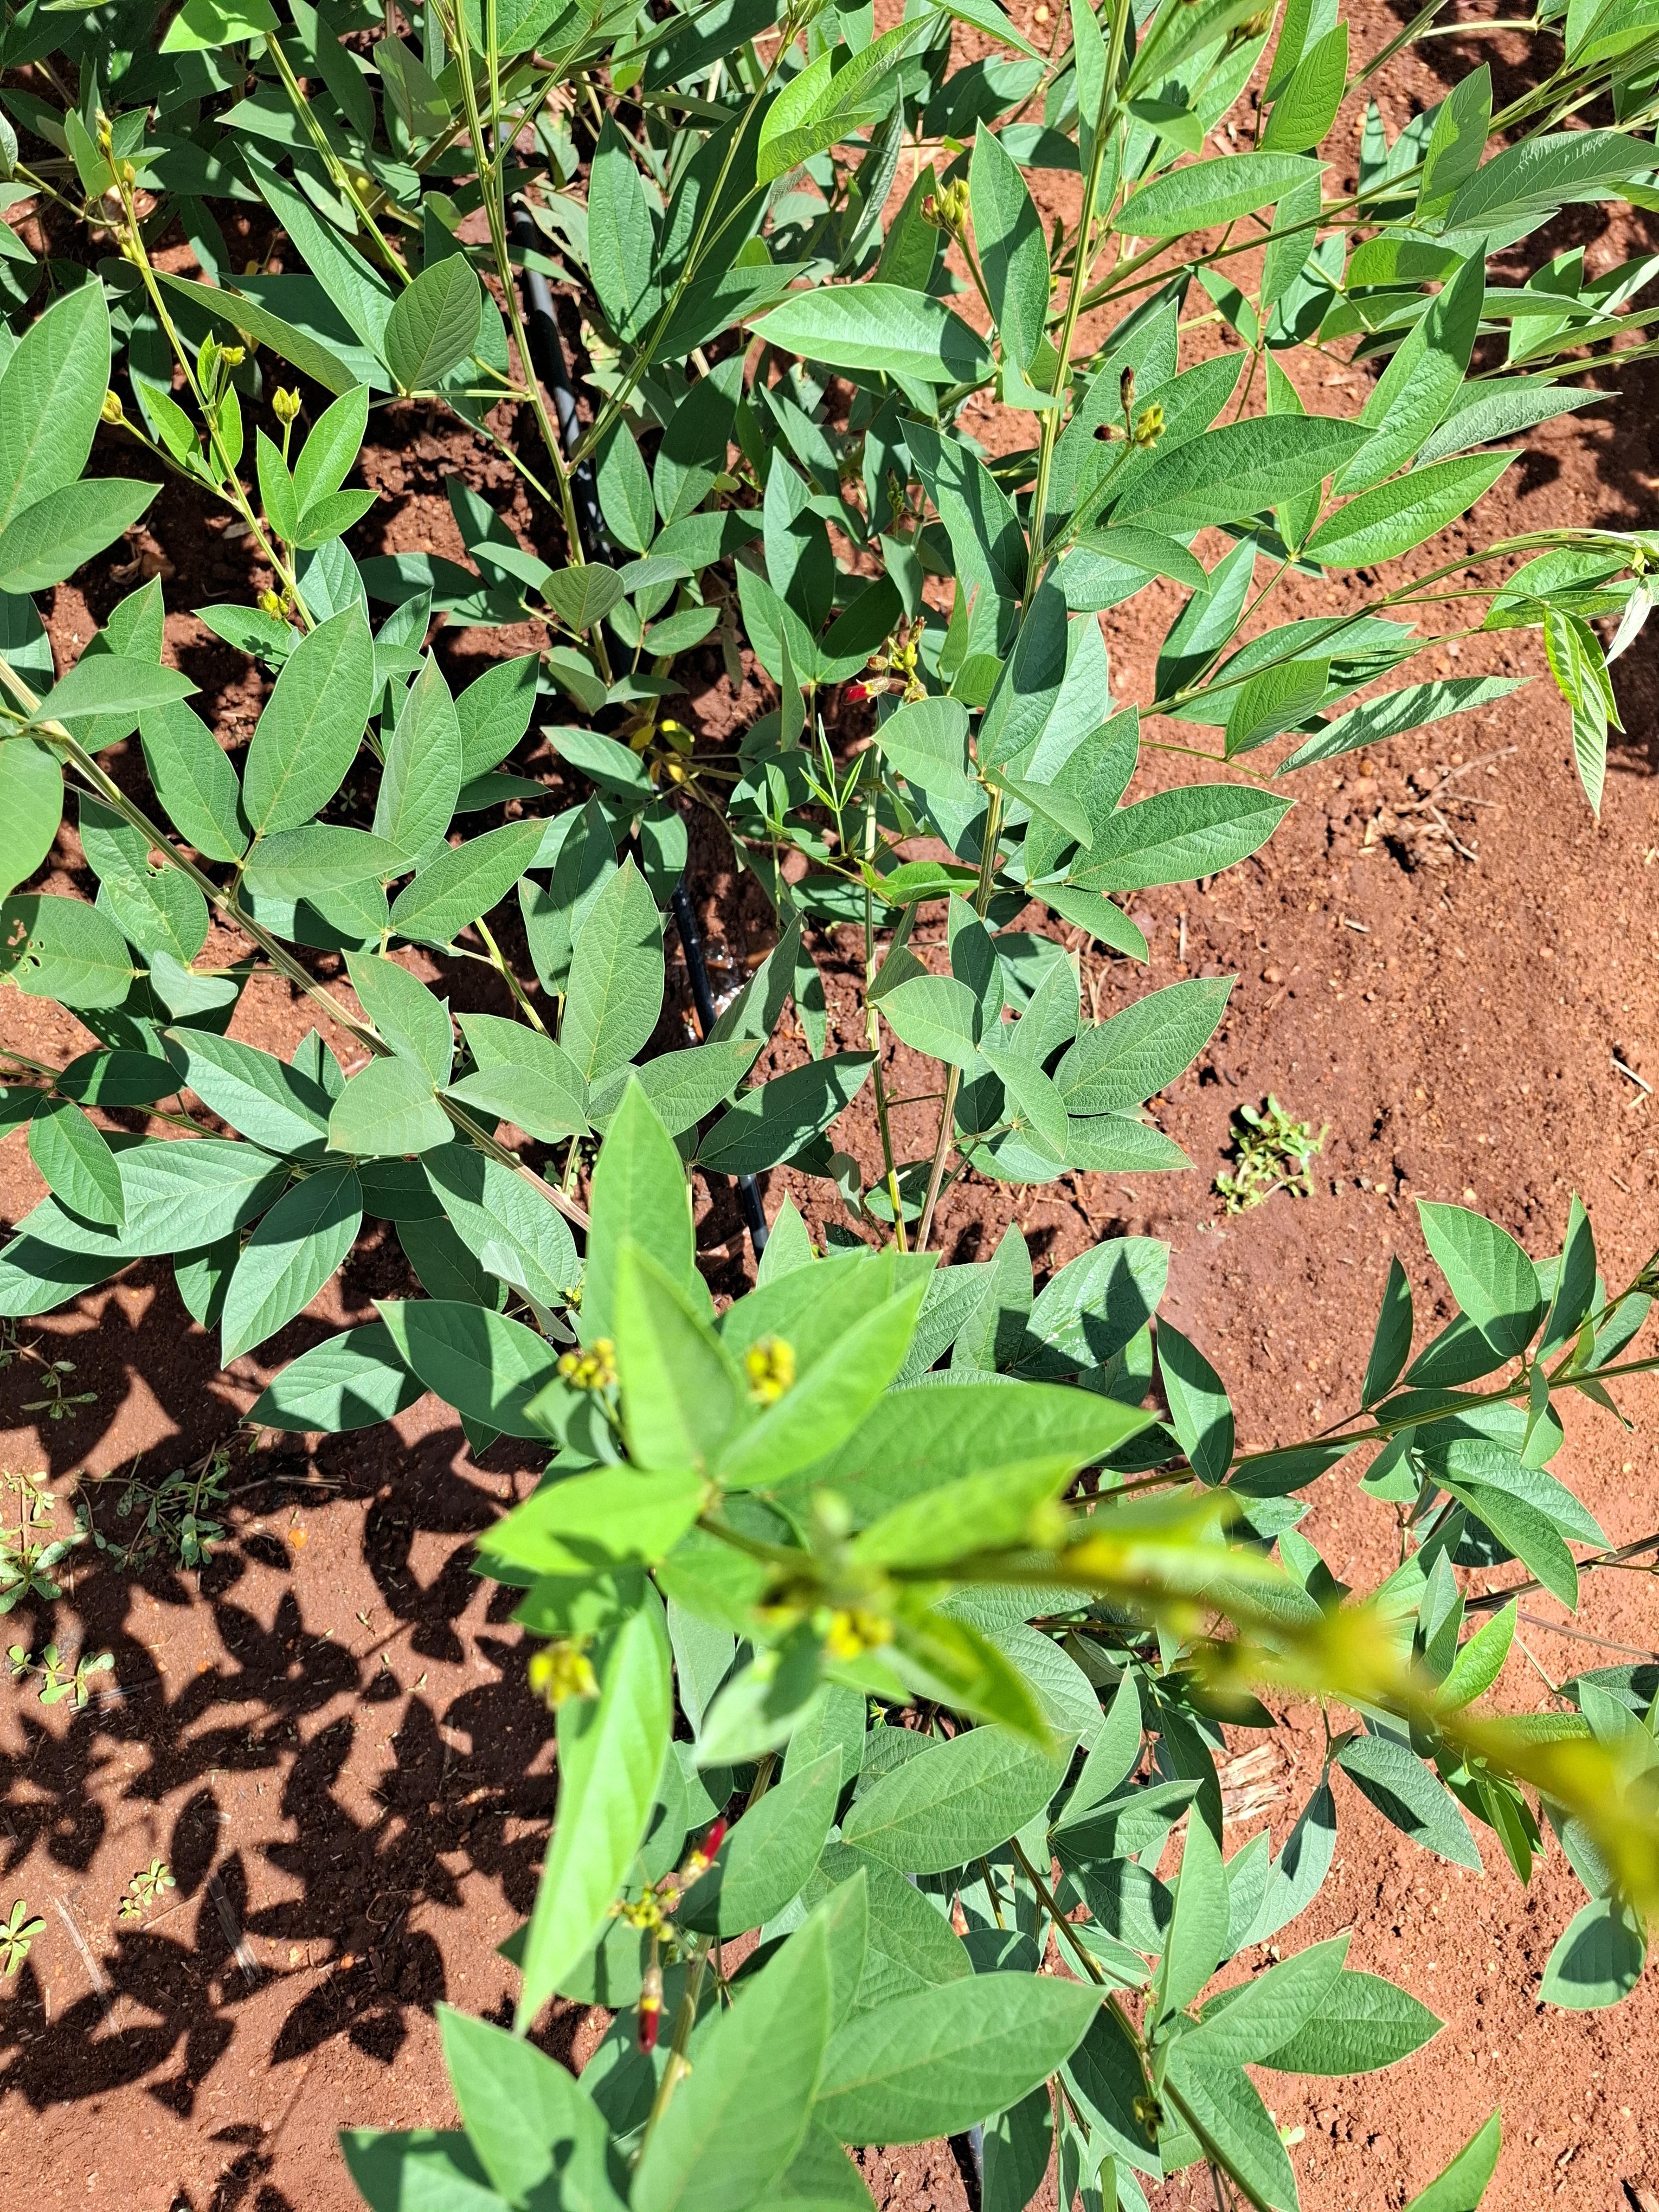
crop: pigeonpea
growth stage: flowering
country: Kenya
